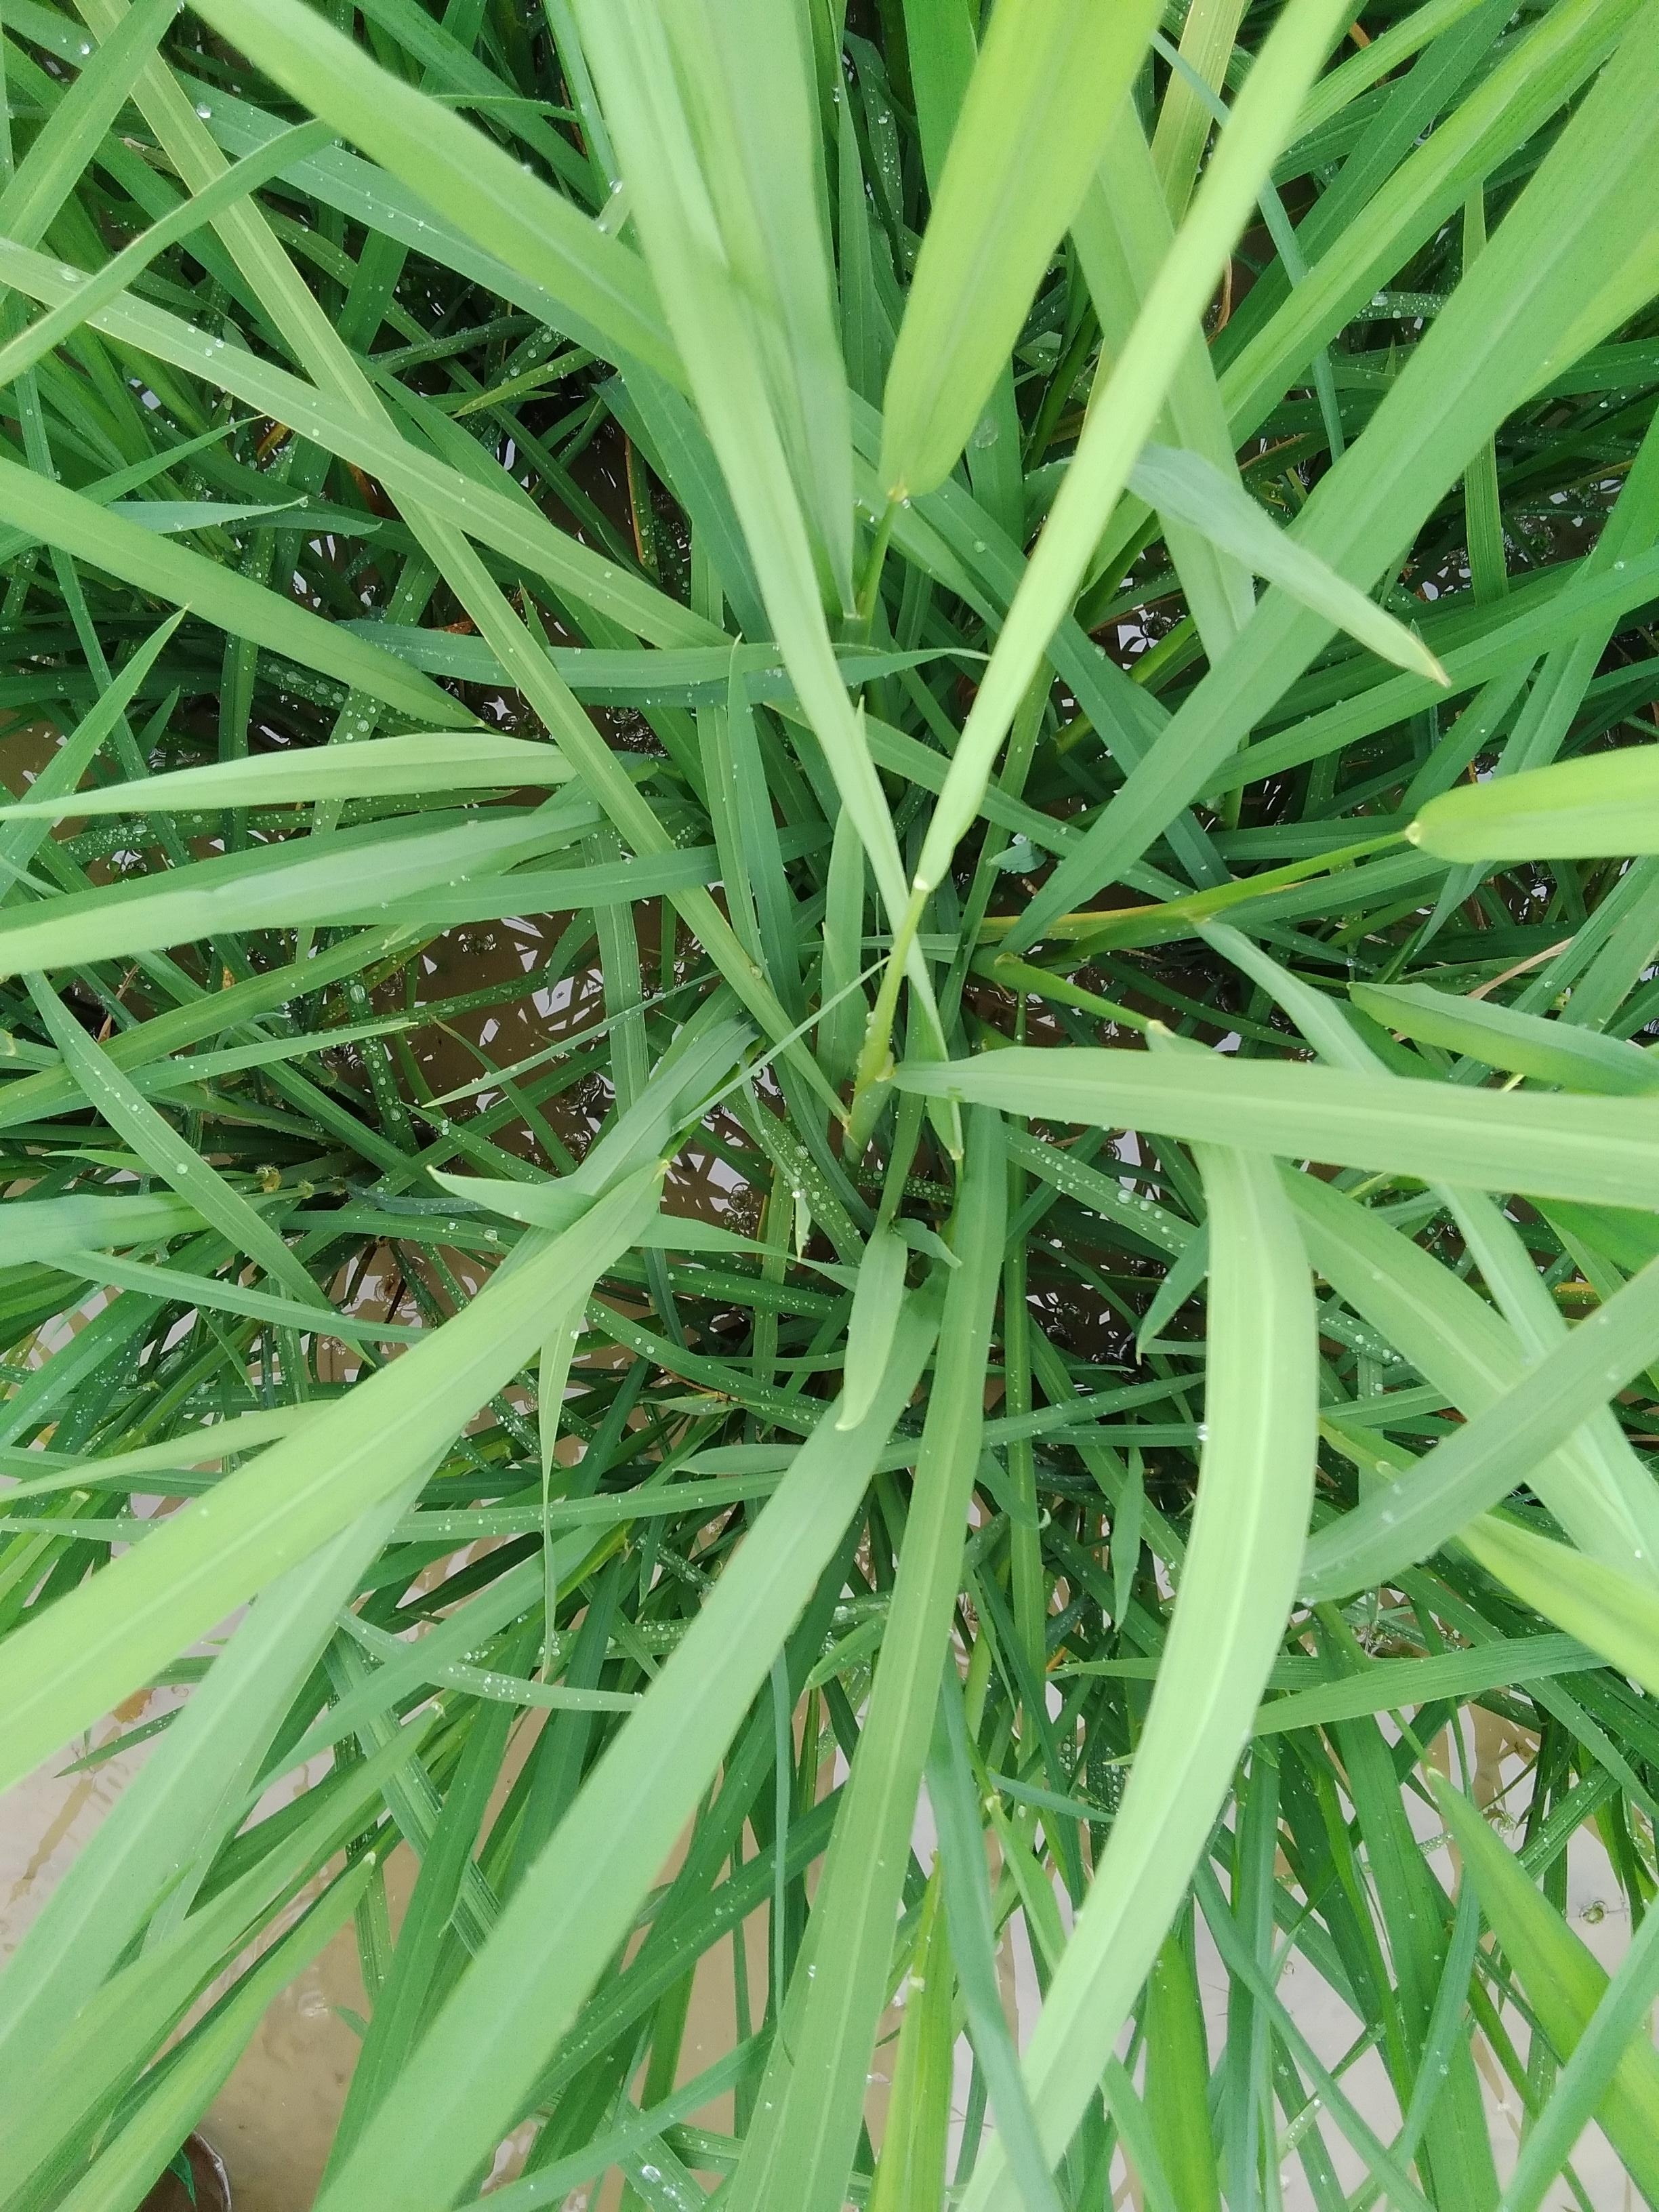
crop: rice
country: Nigeria
